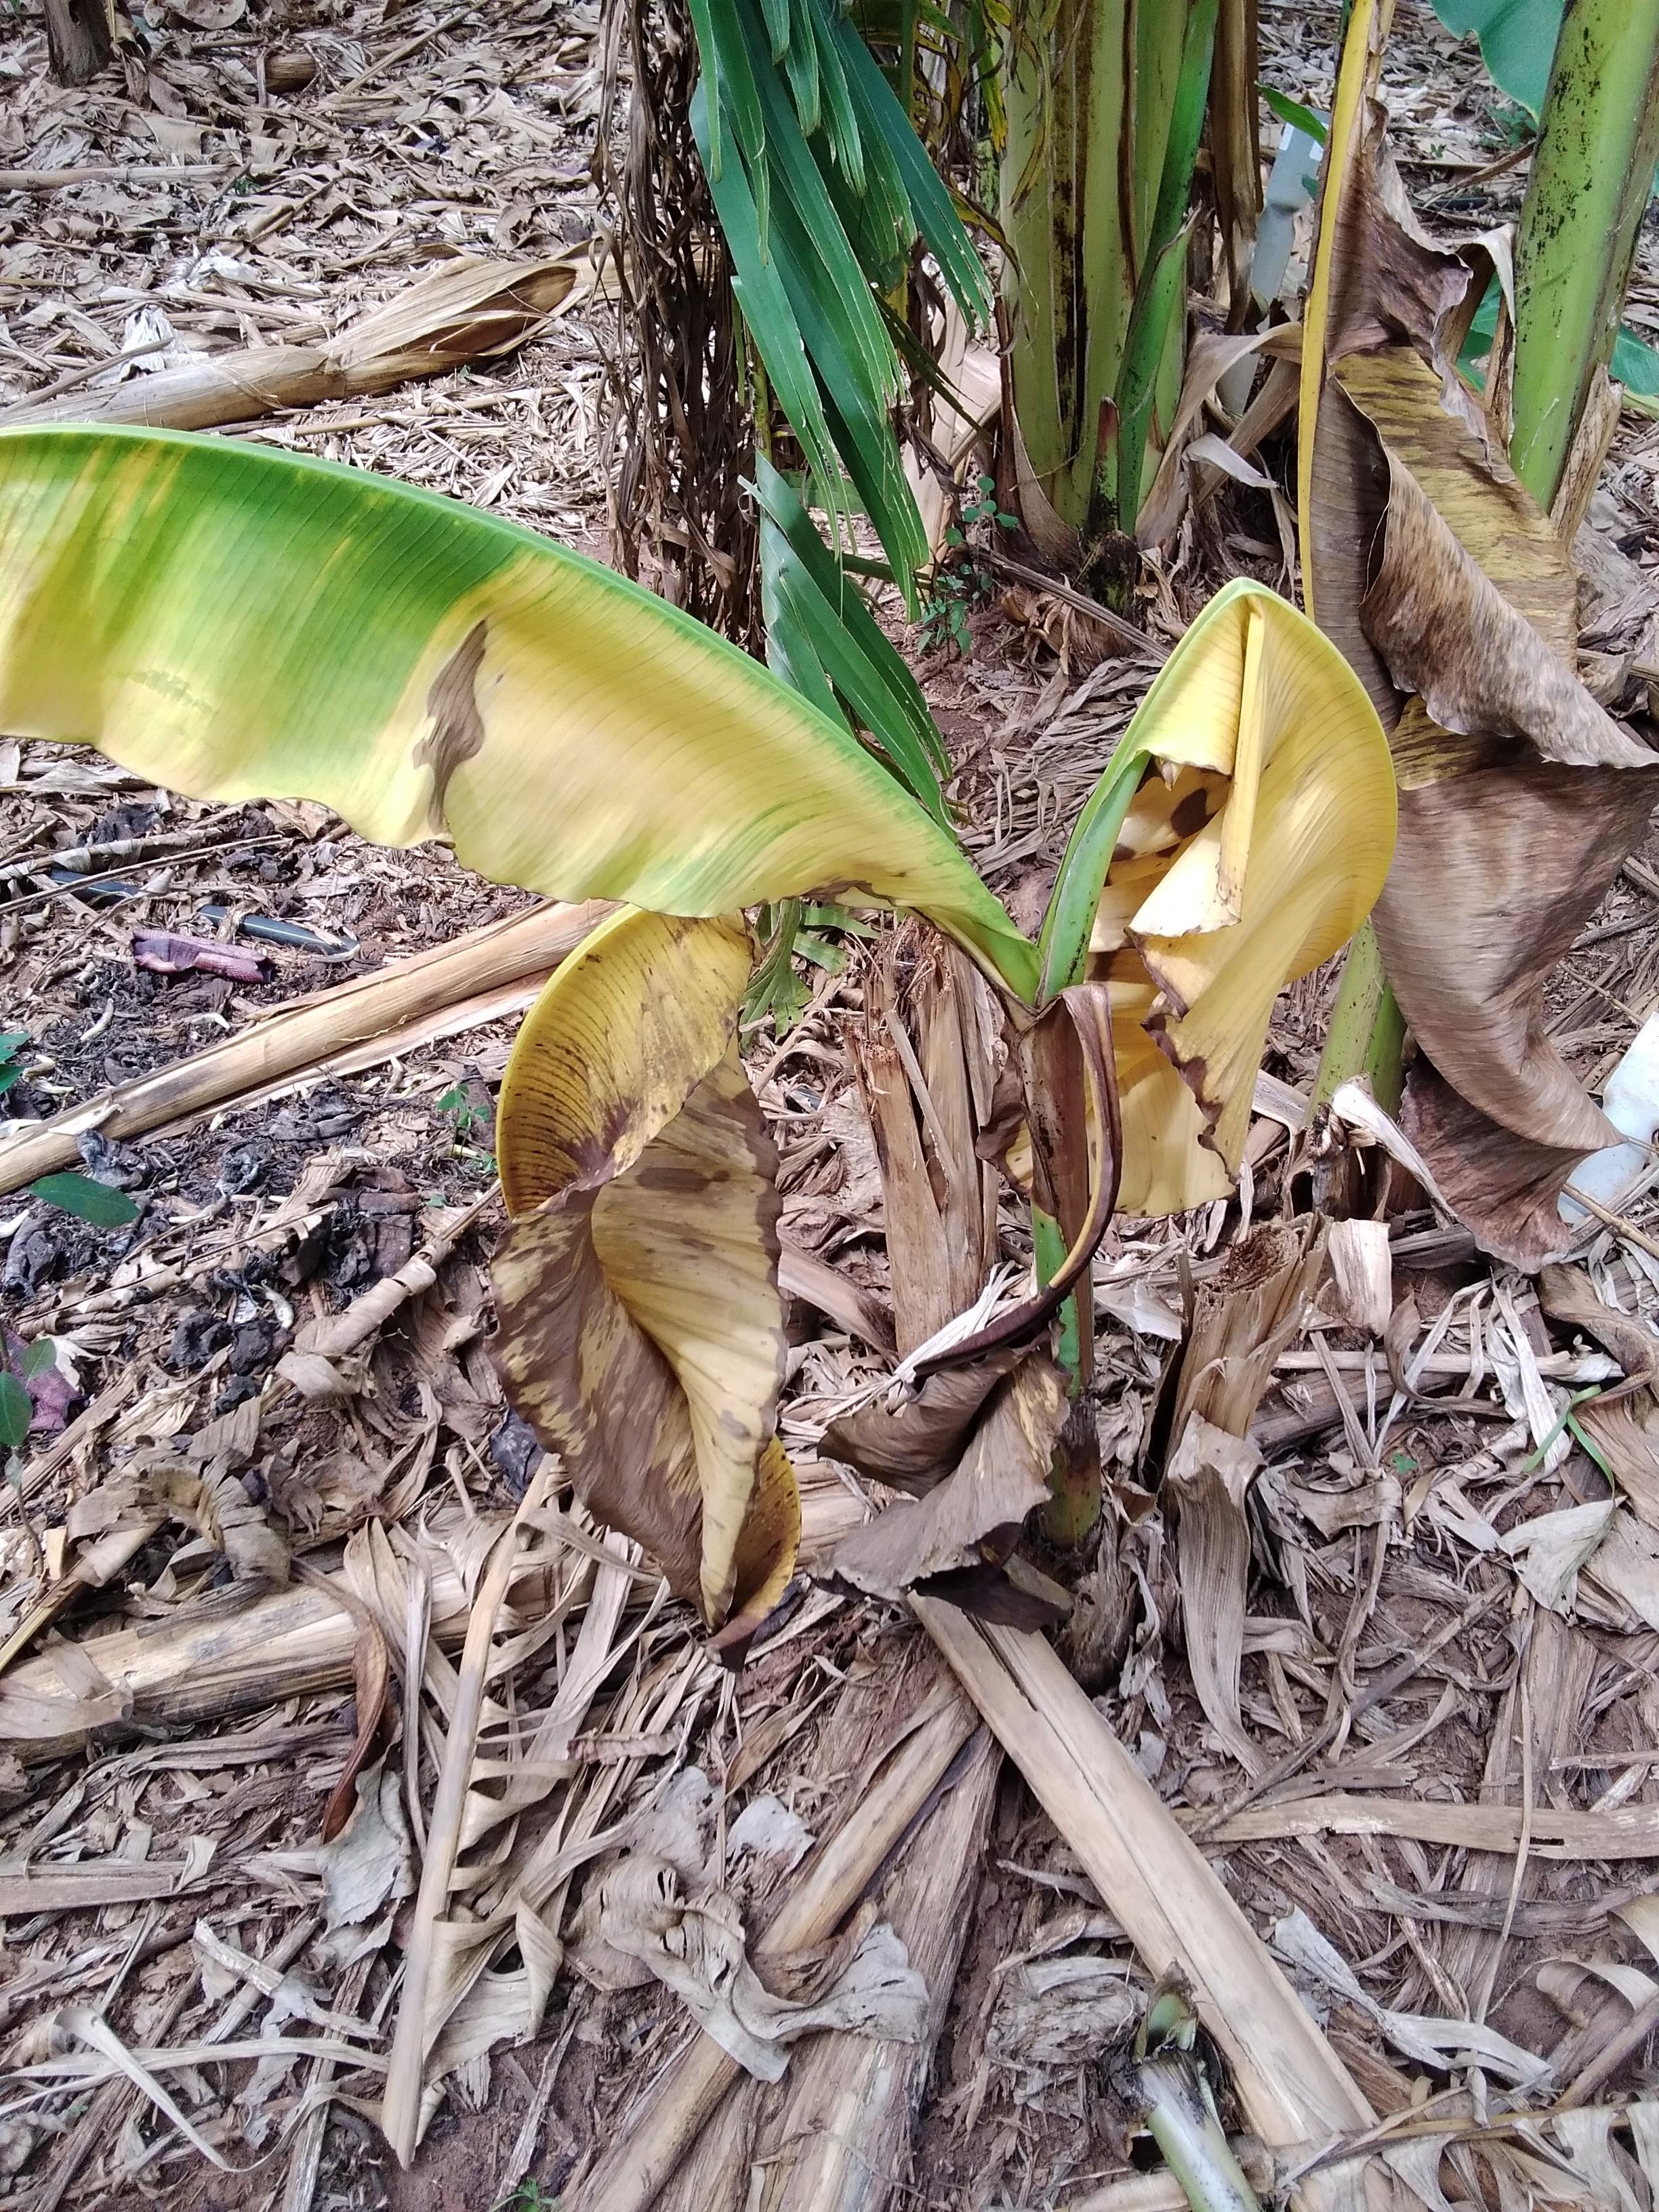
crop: banana
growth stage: vegetative
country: Uganda
